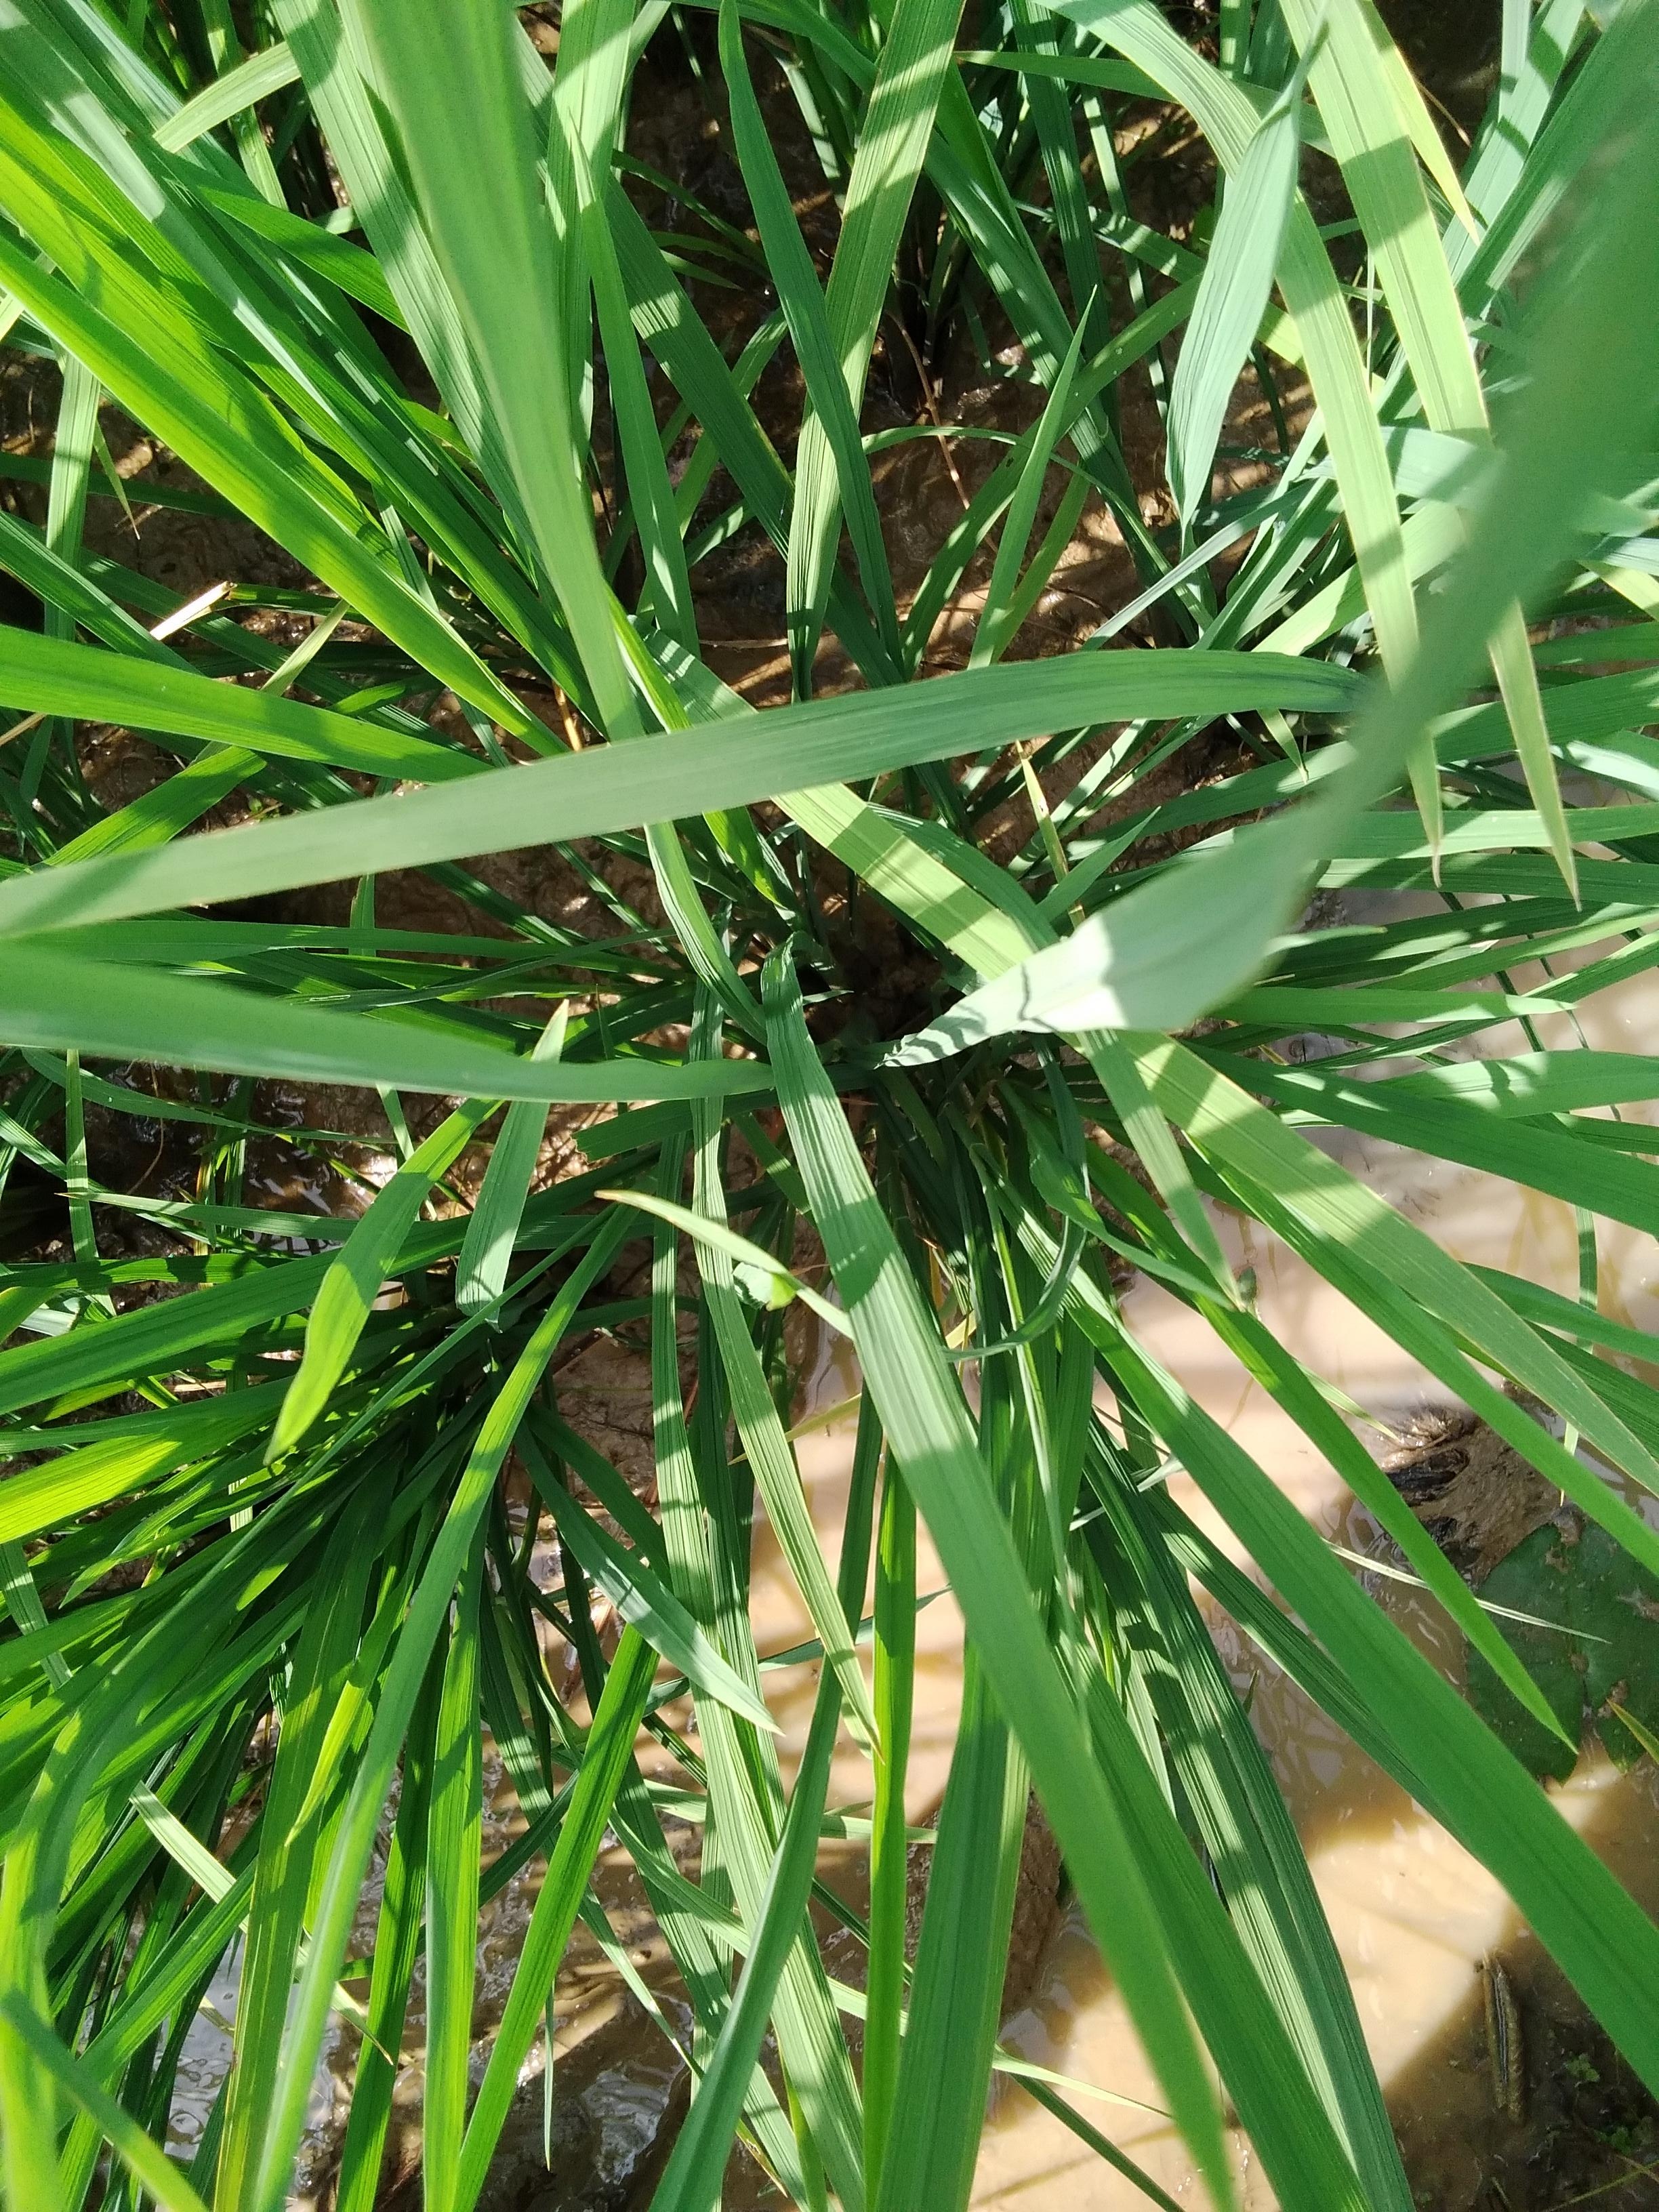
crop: rice
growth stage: elongation stem
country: Nigeria
